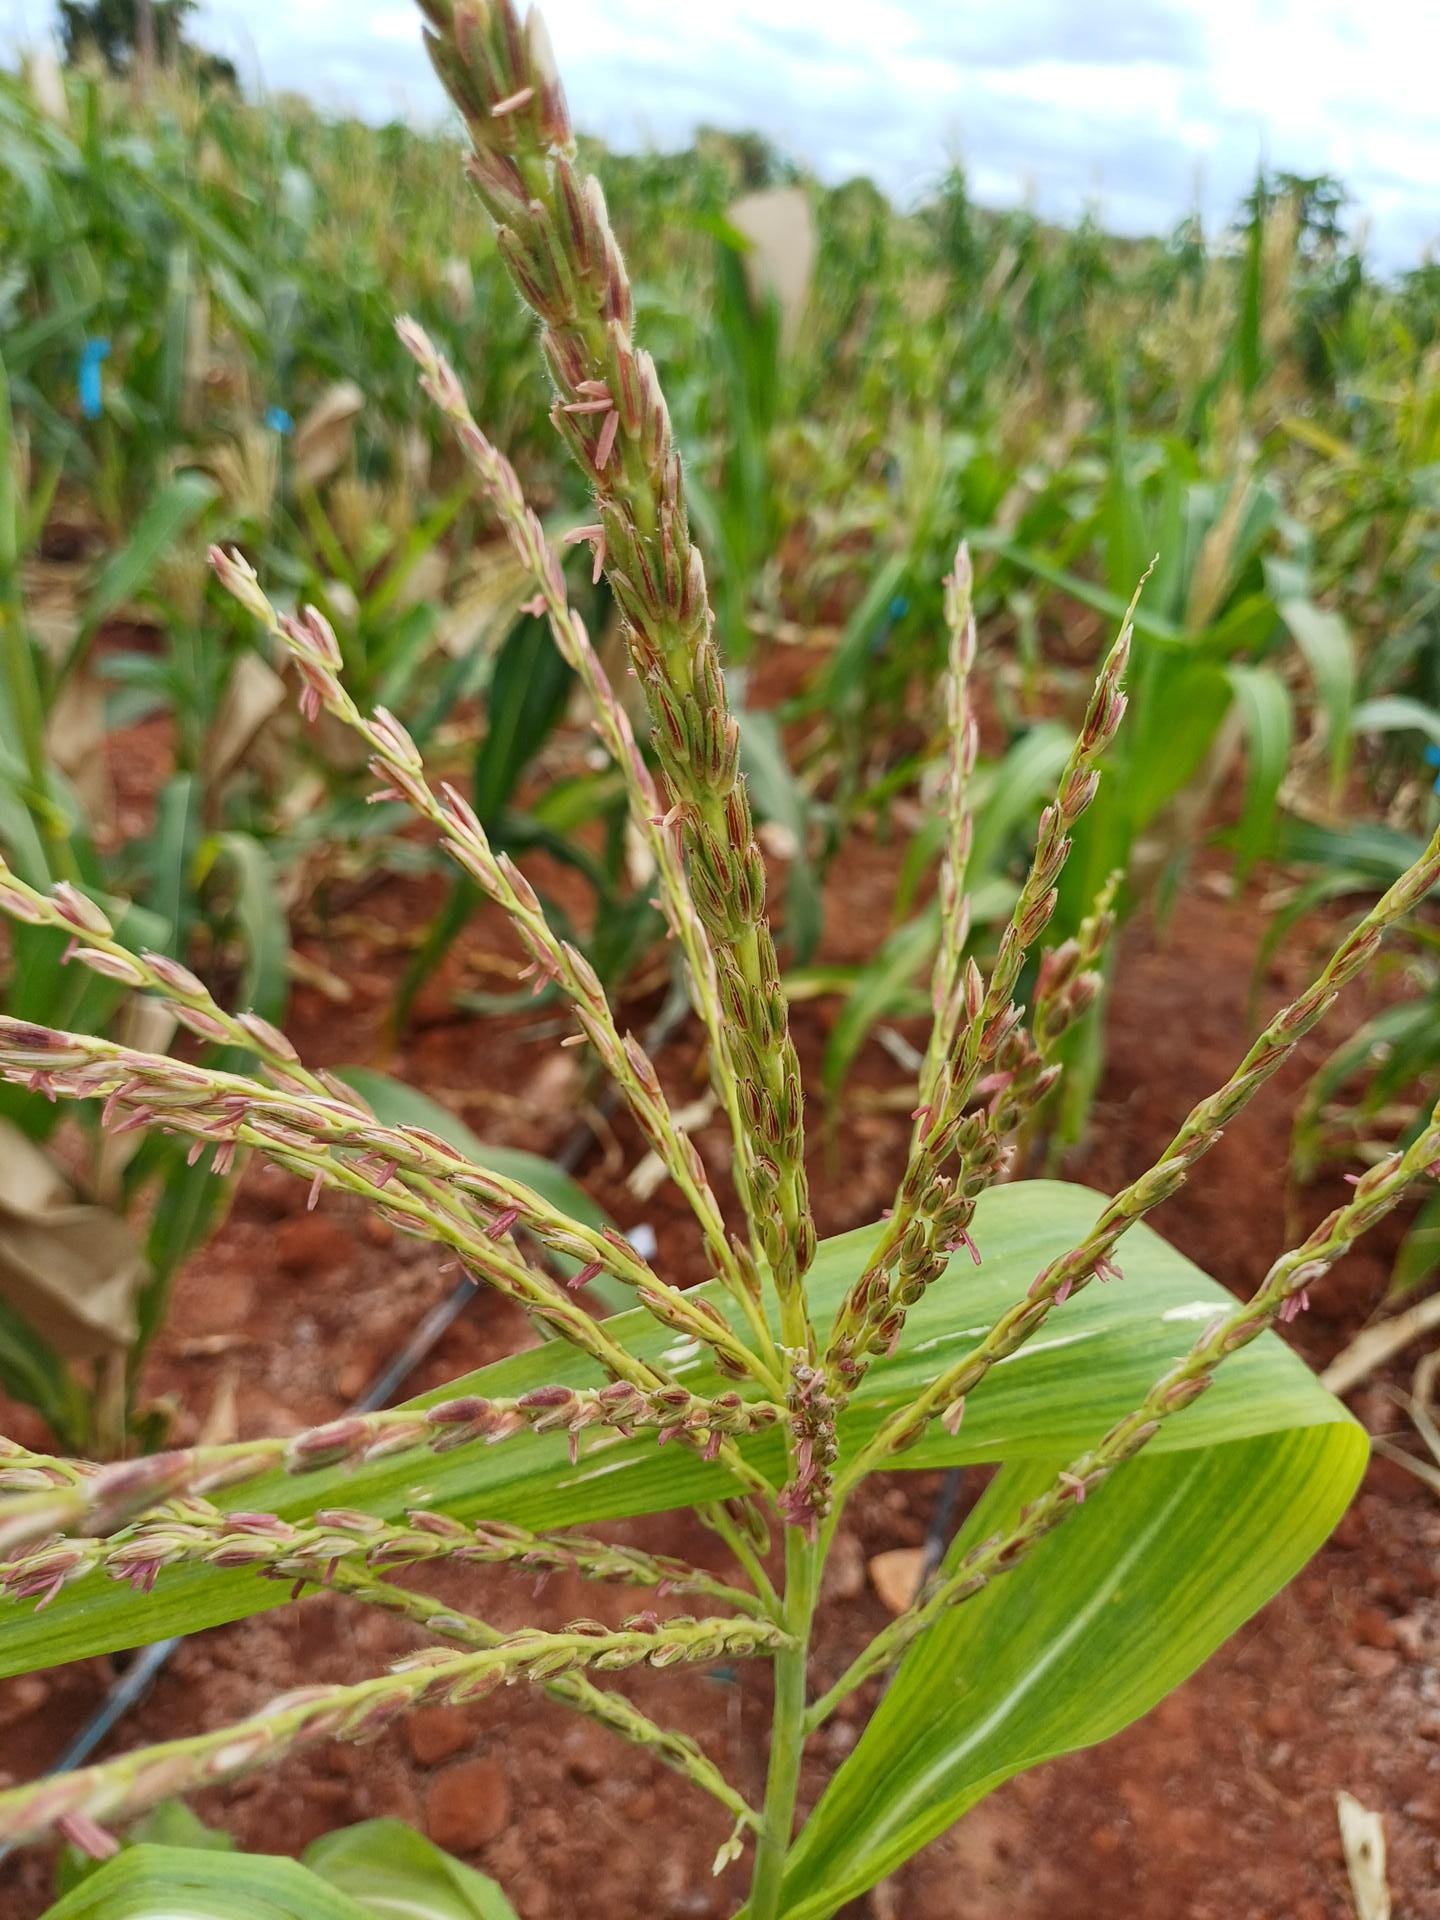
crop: maize
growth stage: flowering
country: Kenya
